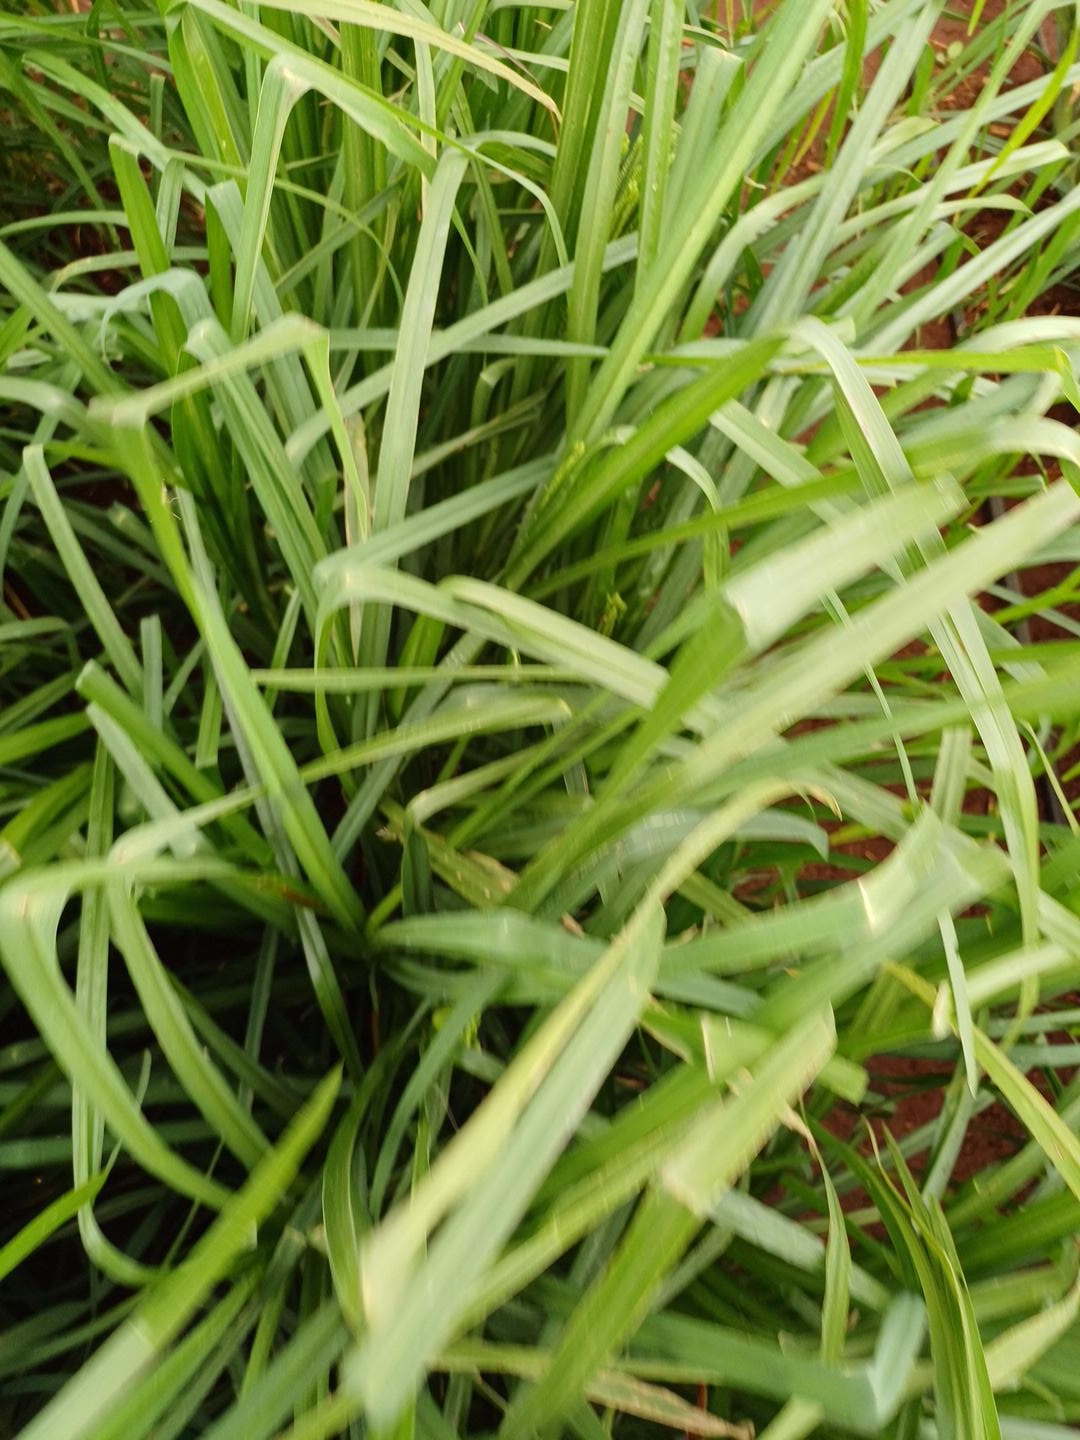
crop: finger millet
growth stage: vegetative
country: Kenya
